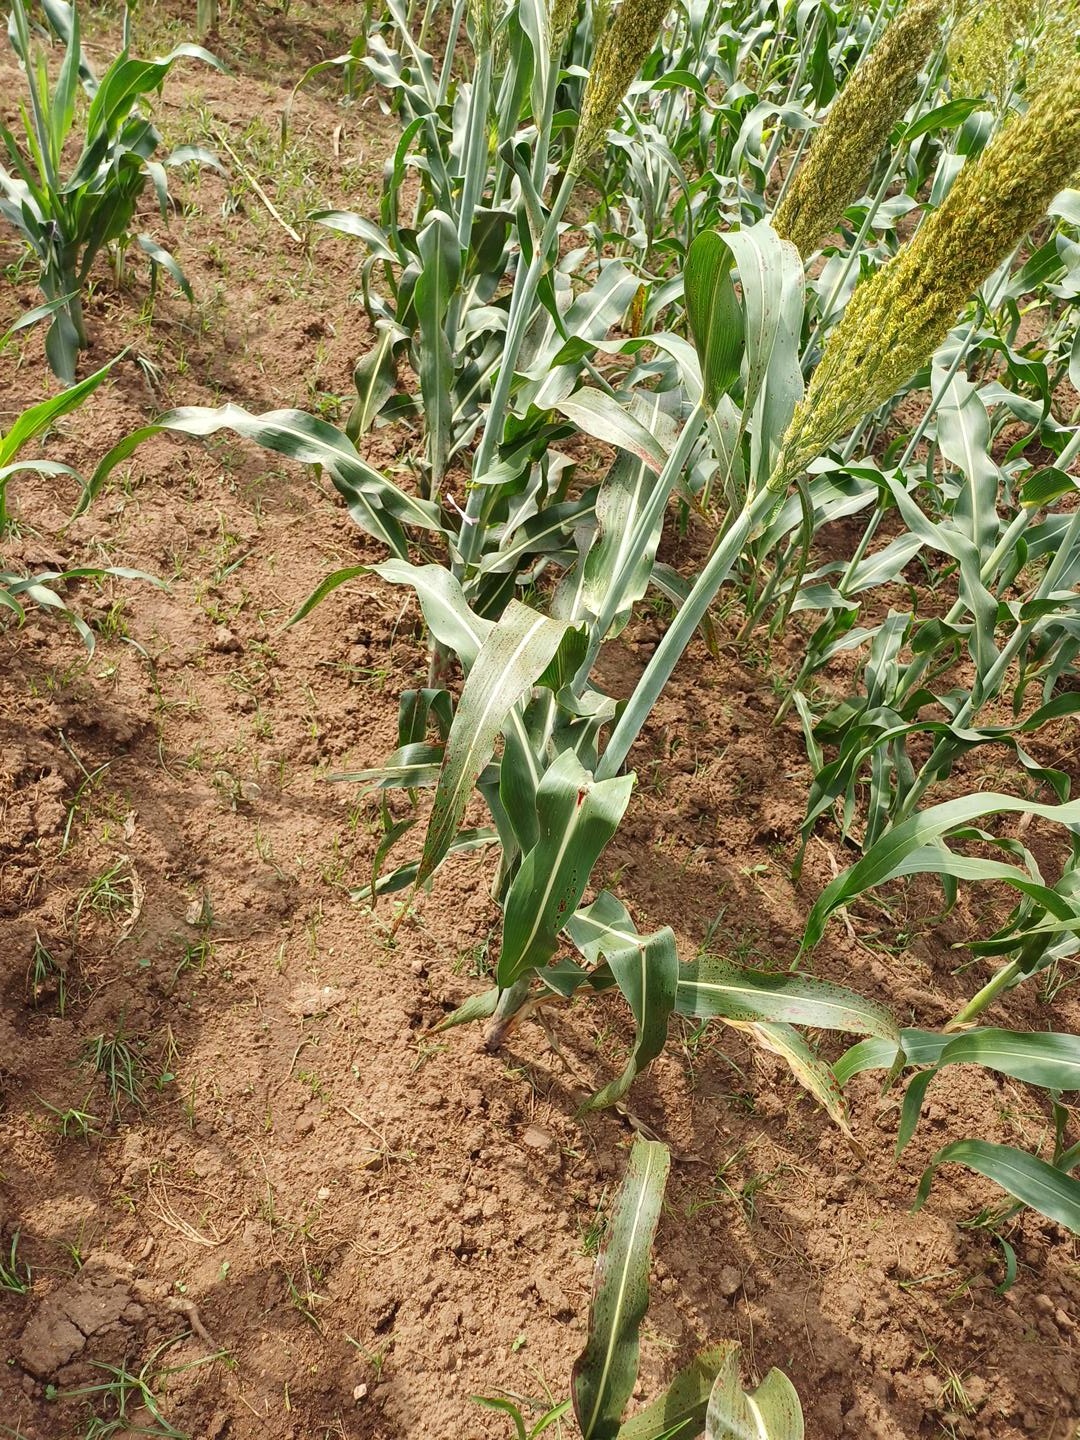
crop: sorghum
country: Kenya
